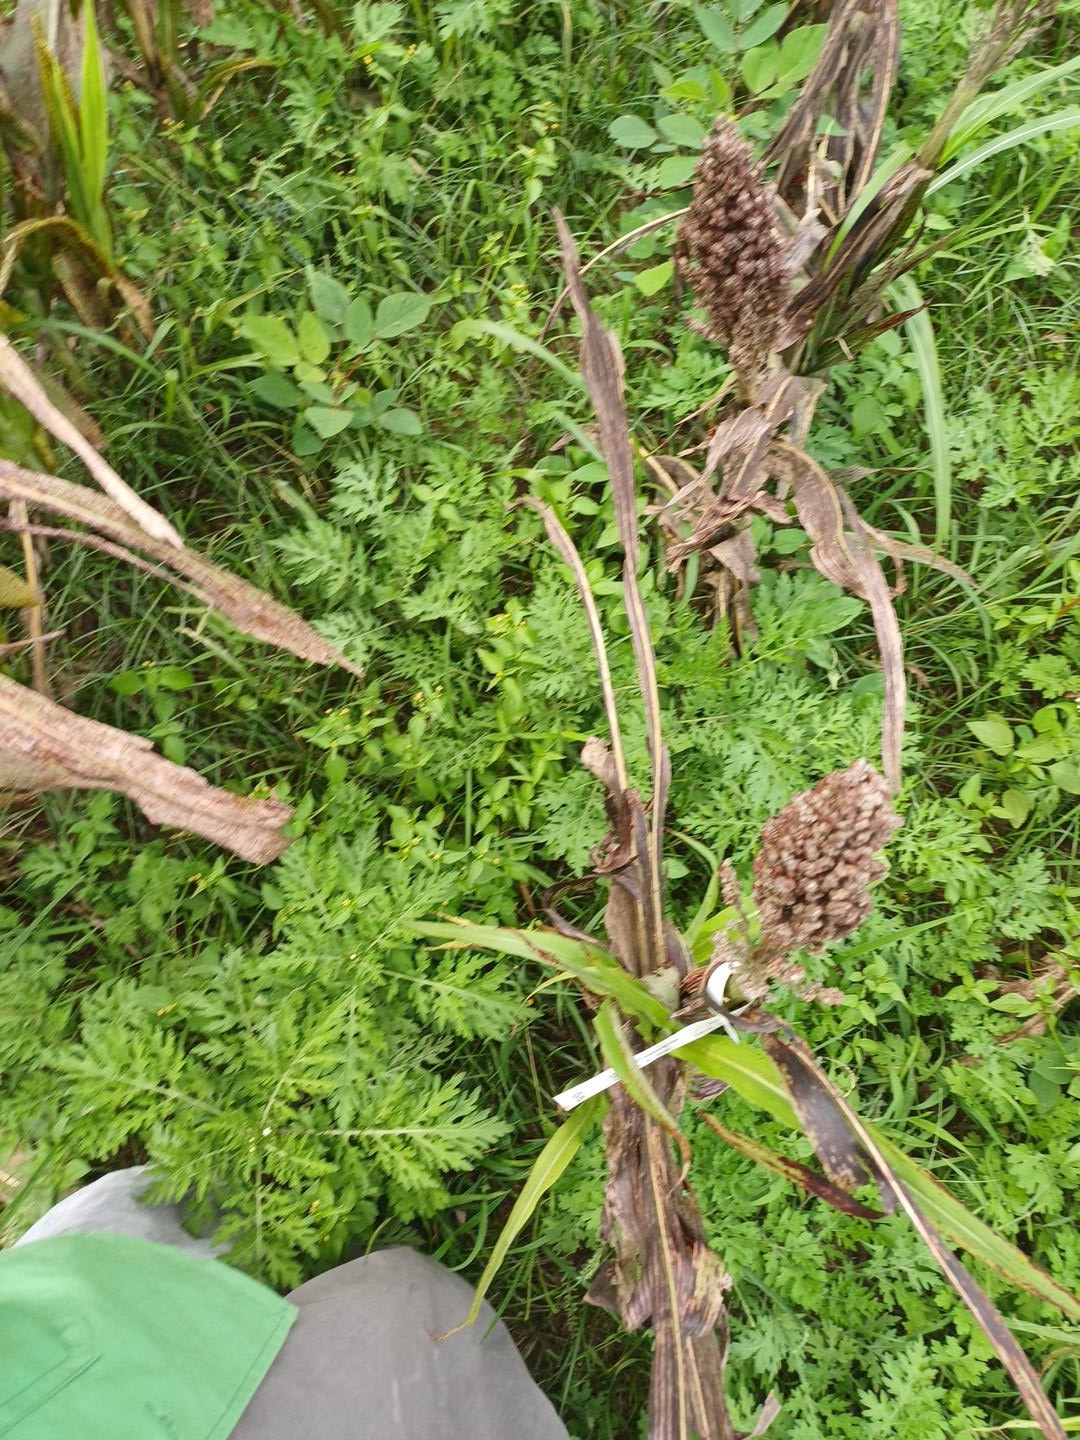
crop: sorghum
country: Kenya
